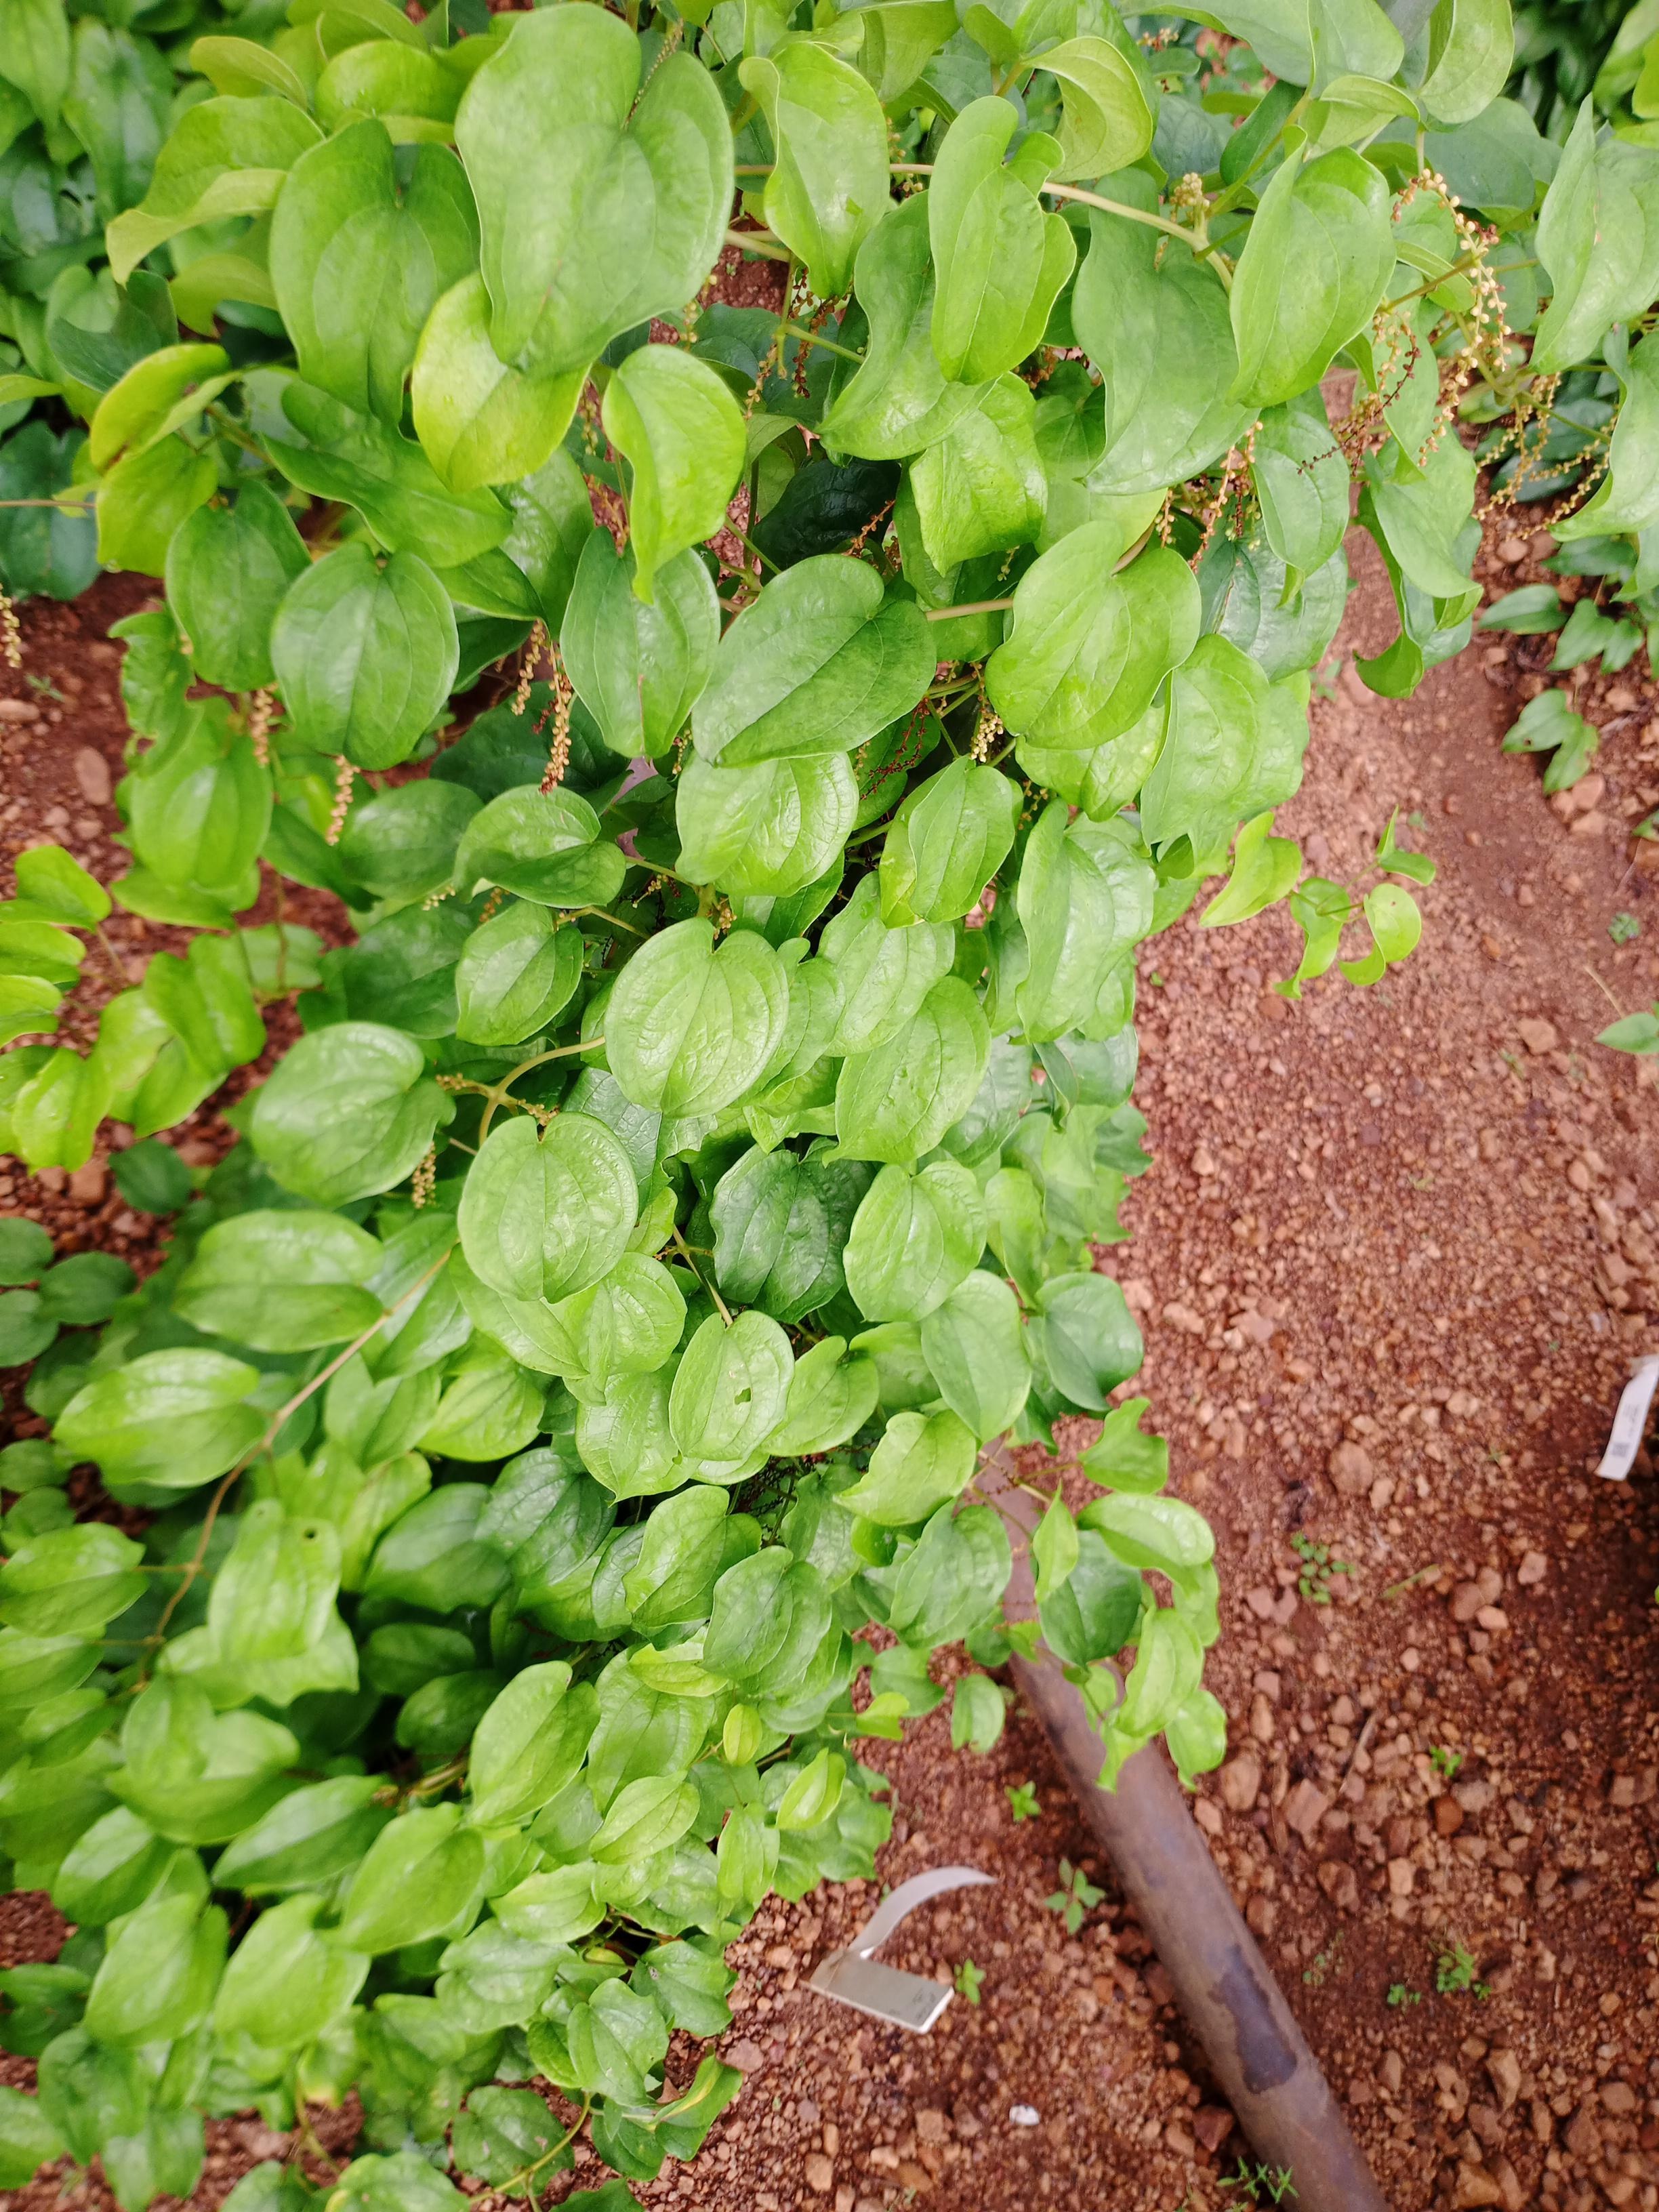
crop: yam
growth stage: vegetative
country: Nigeria
